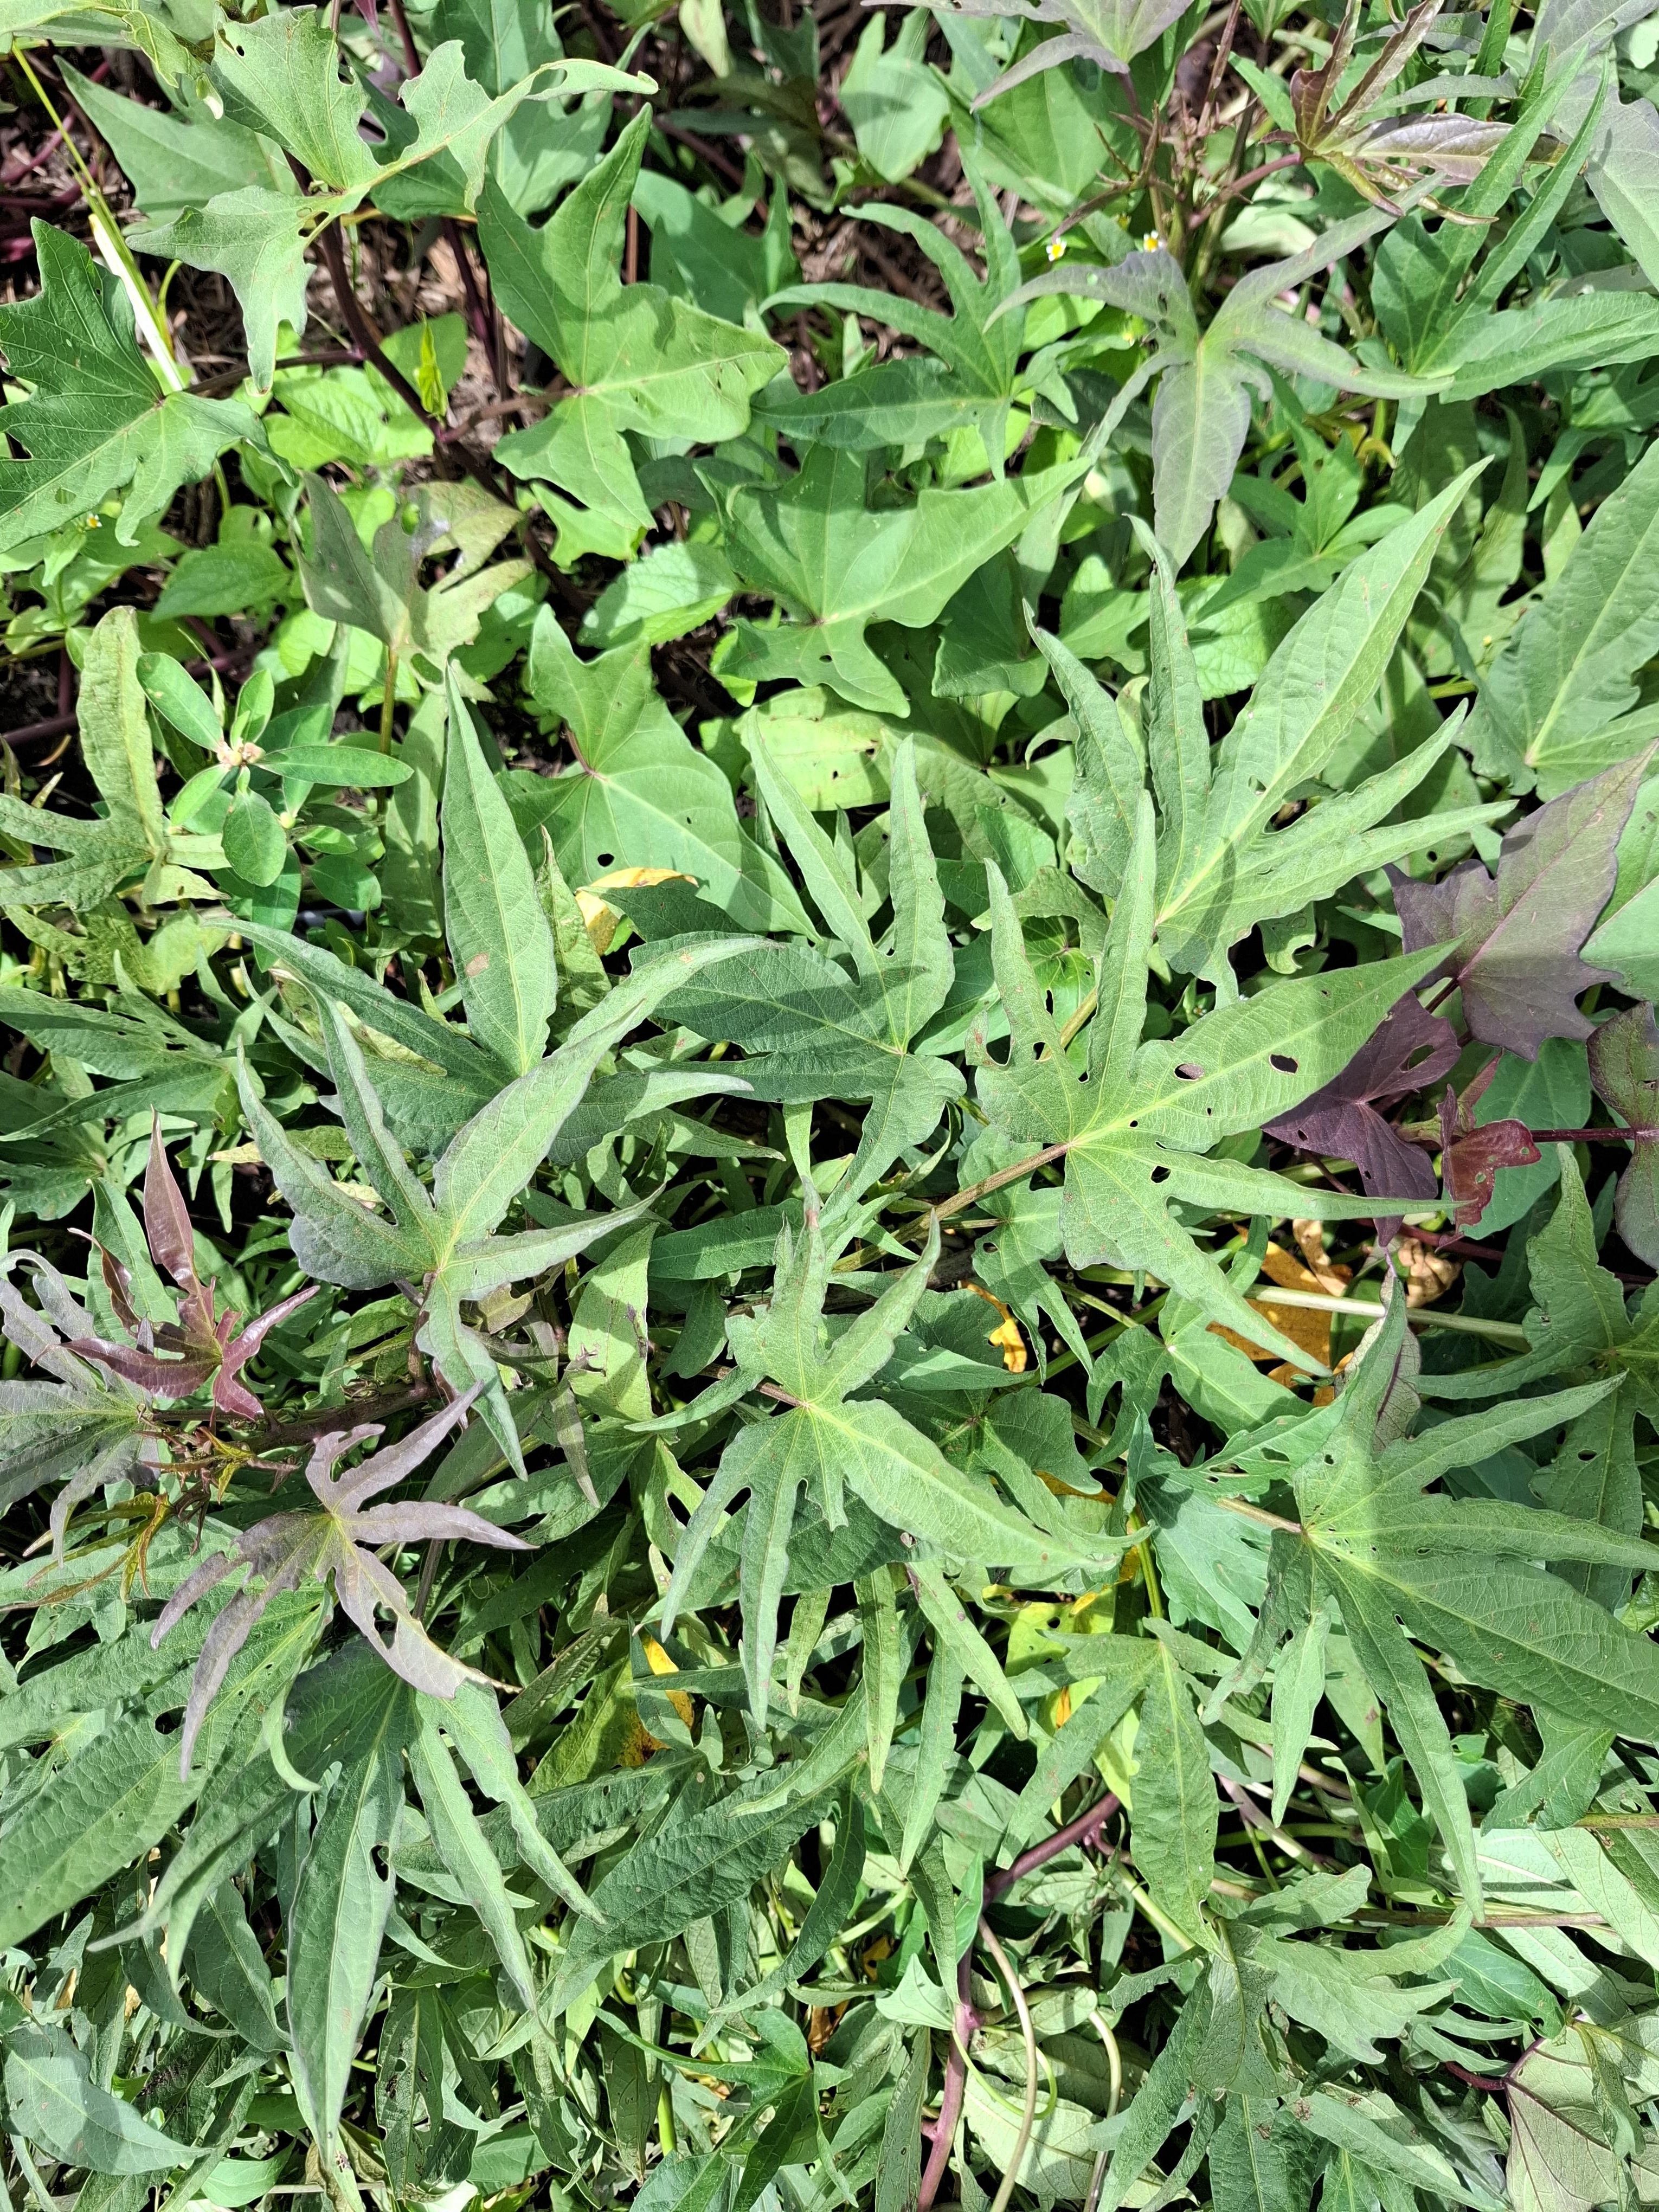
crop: sorghum
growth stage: filling grain
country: Tanzania
